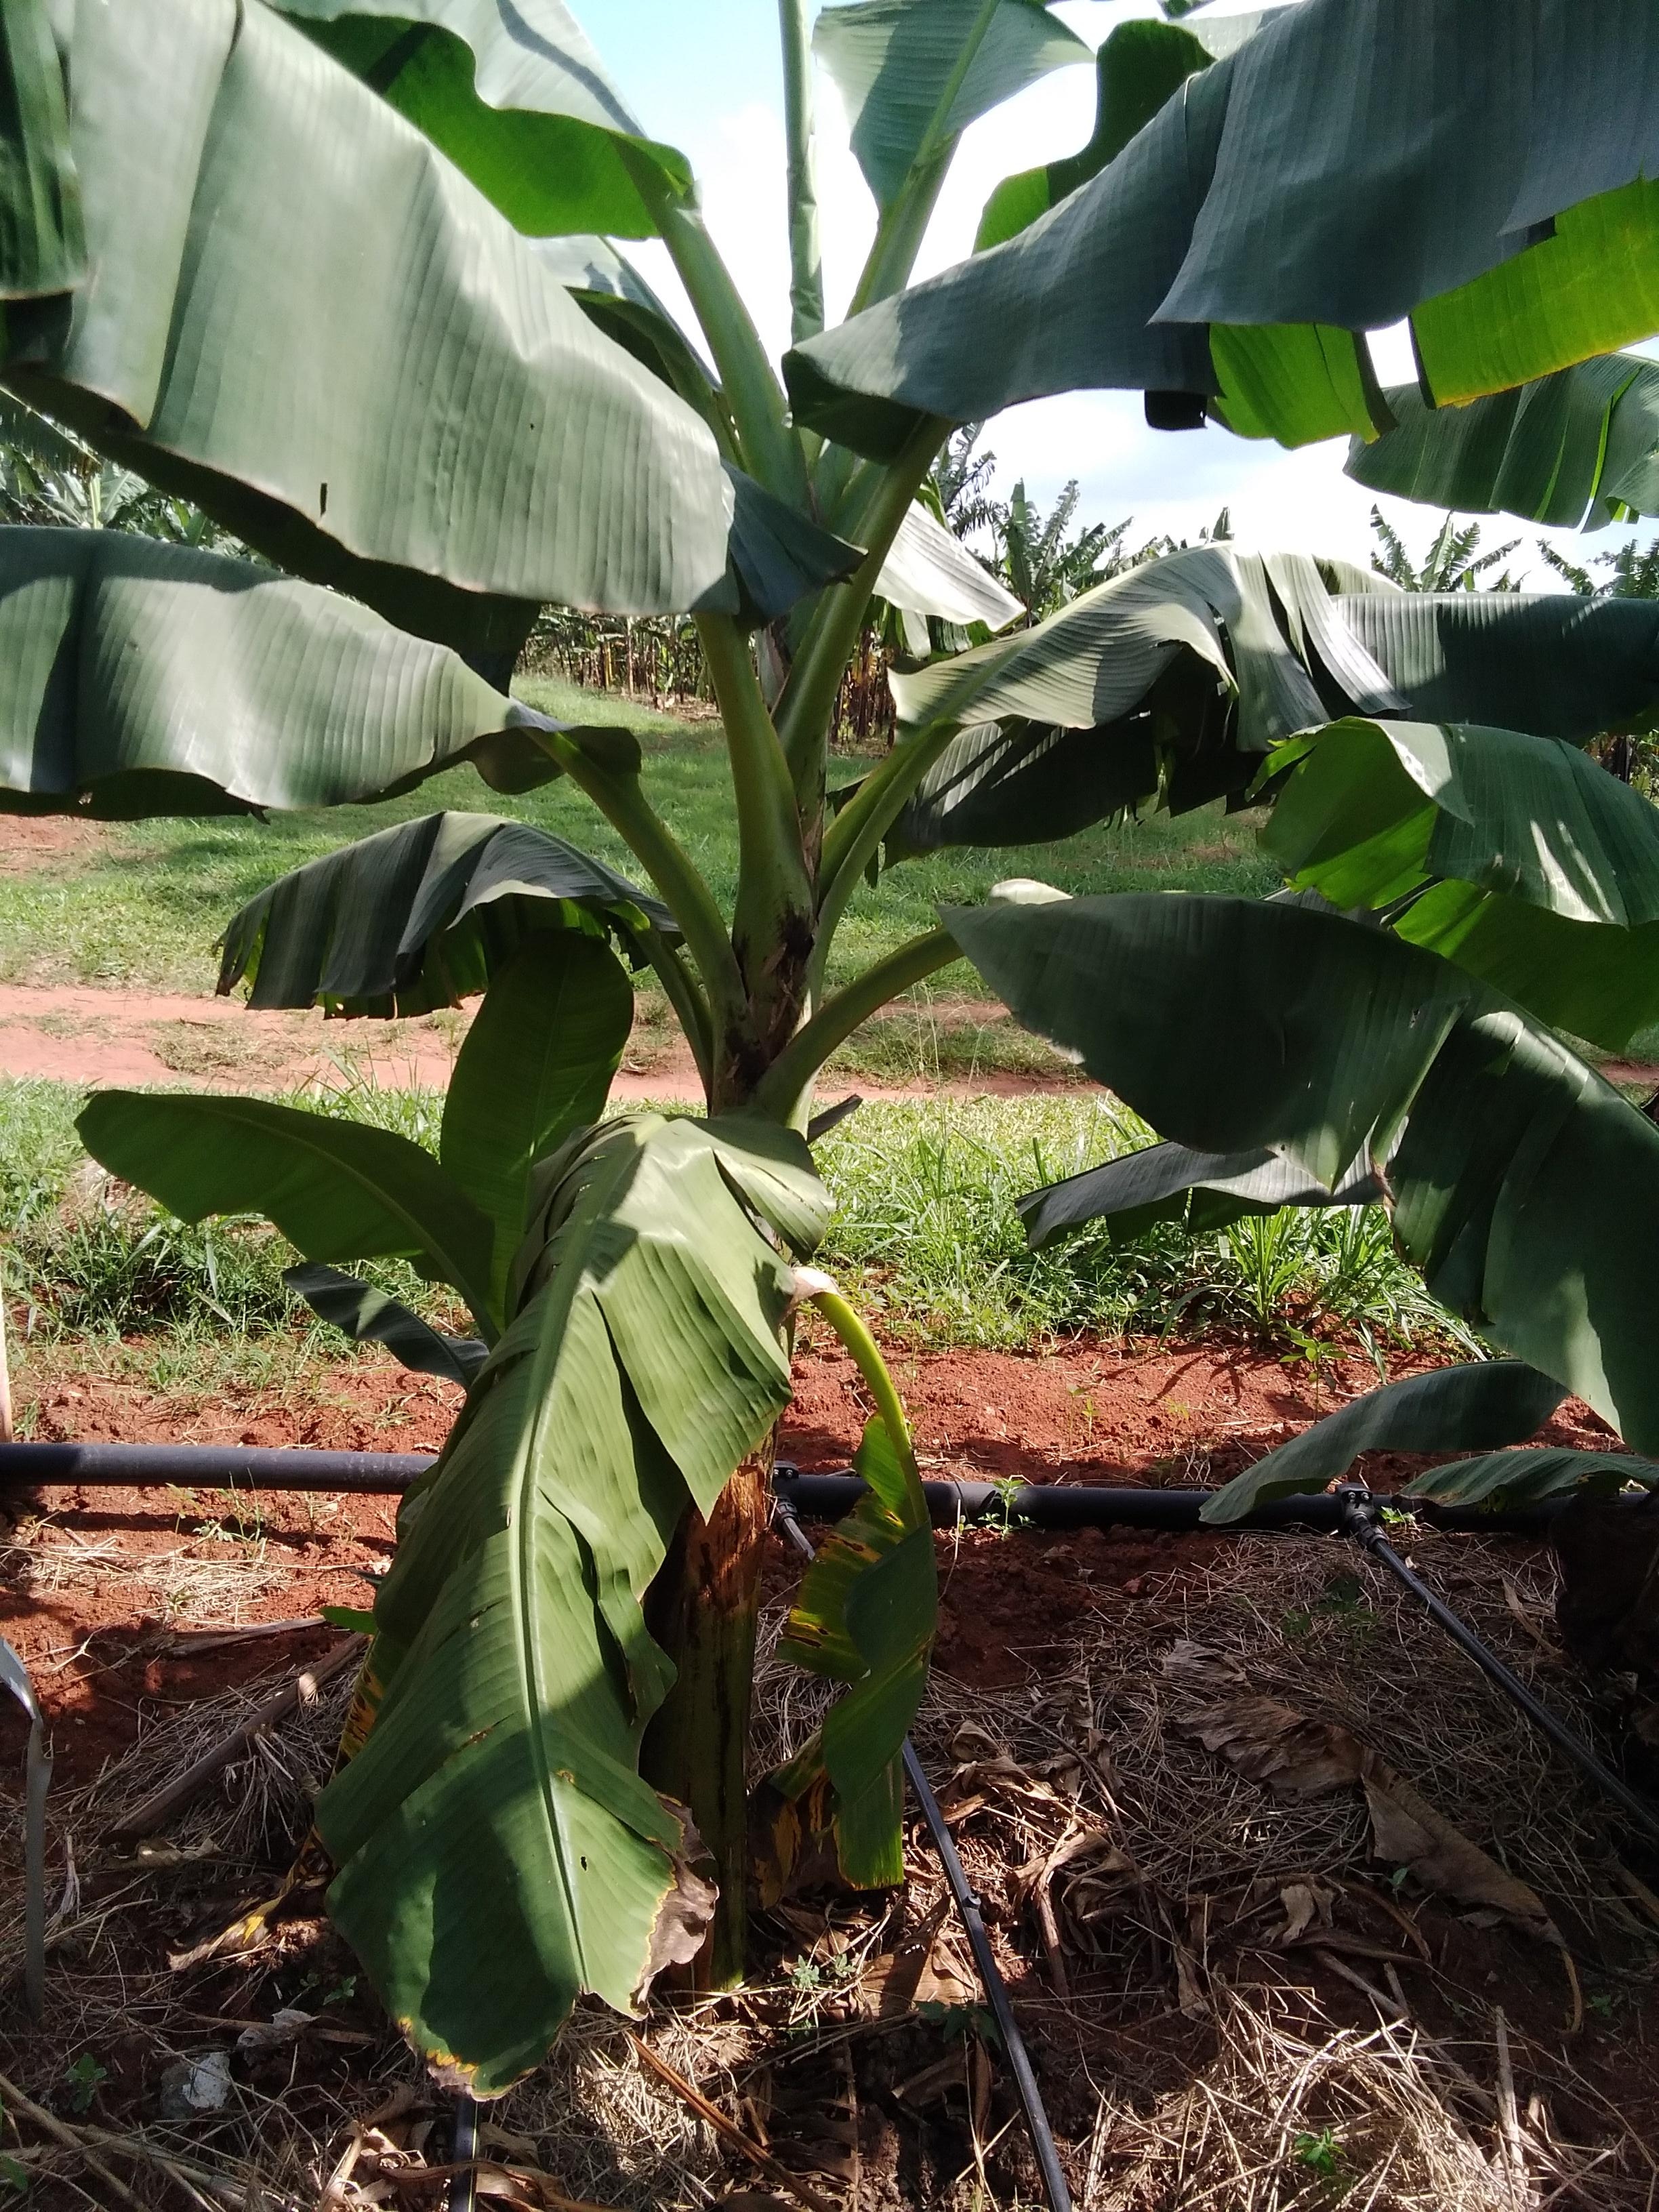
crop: banana
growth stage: vegetative
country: Tanzania
